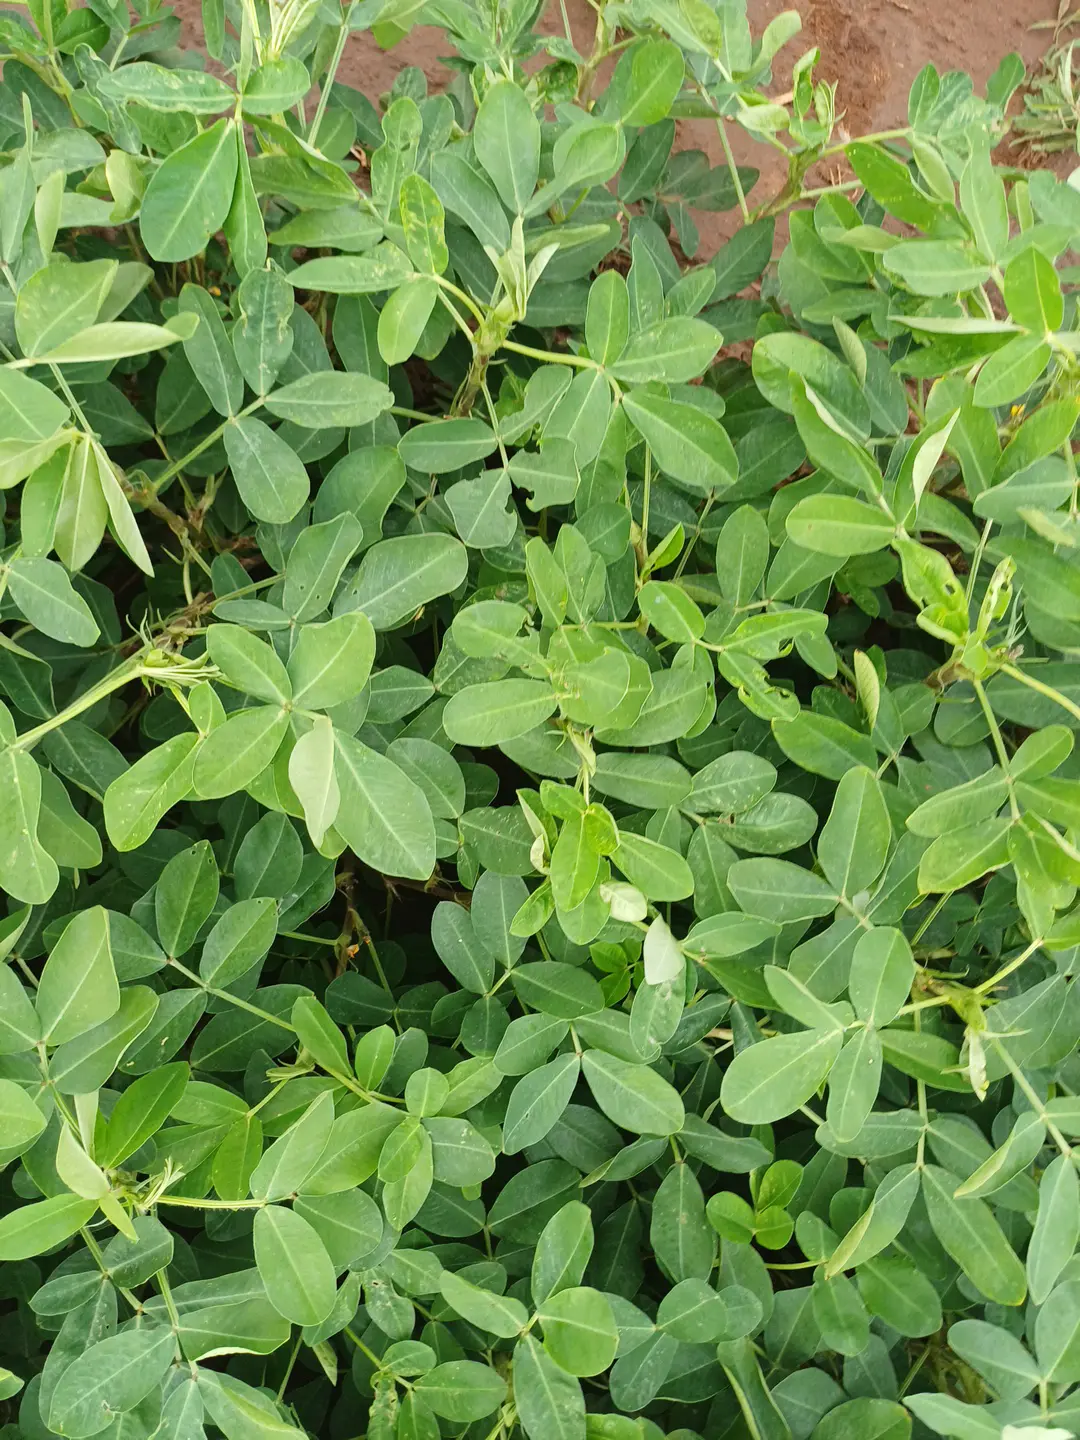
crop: groundnut
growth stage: flowering
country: Kenya
